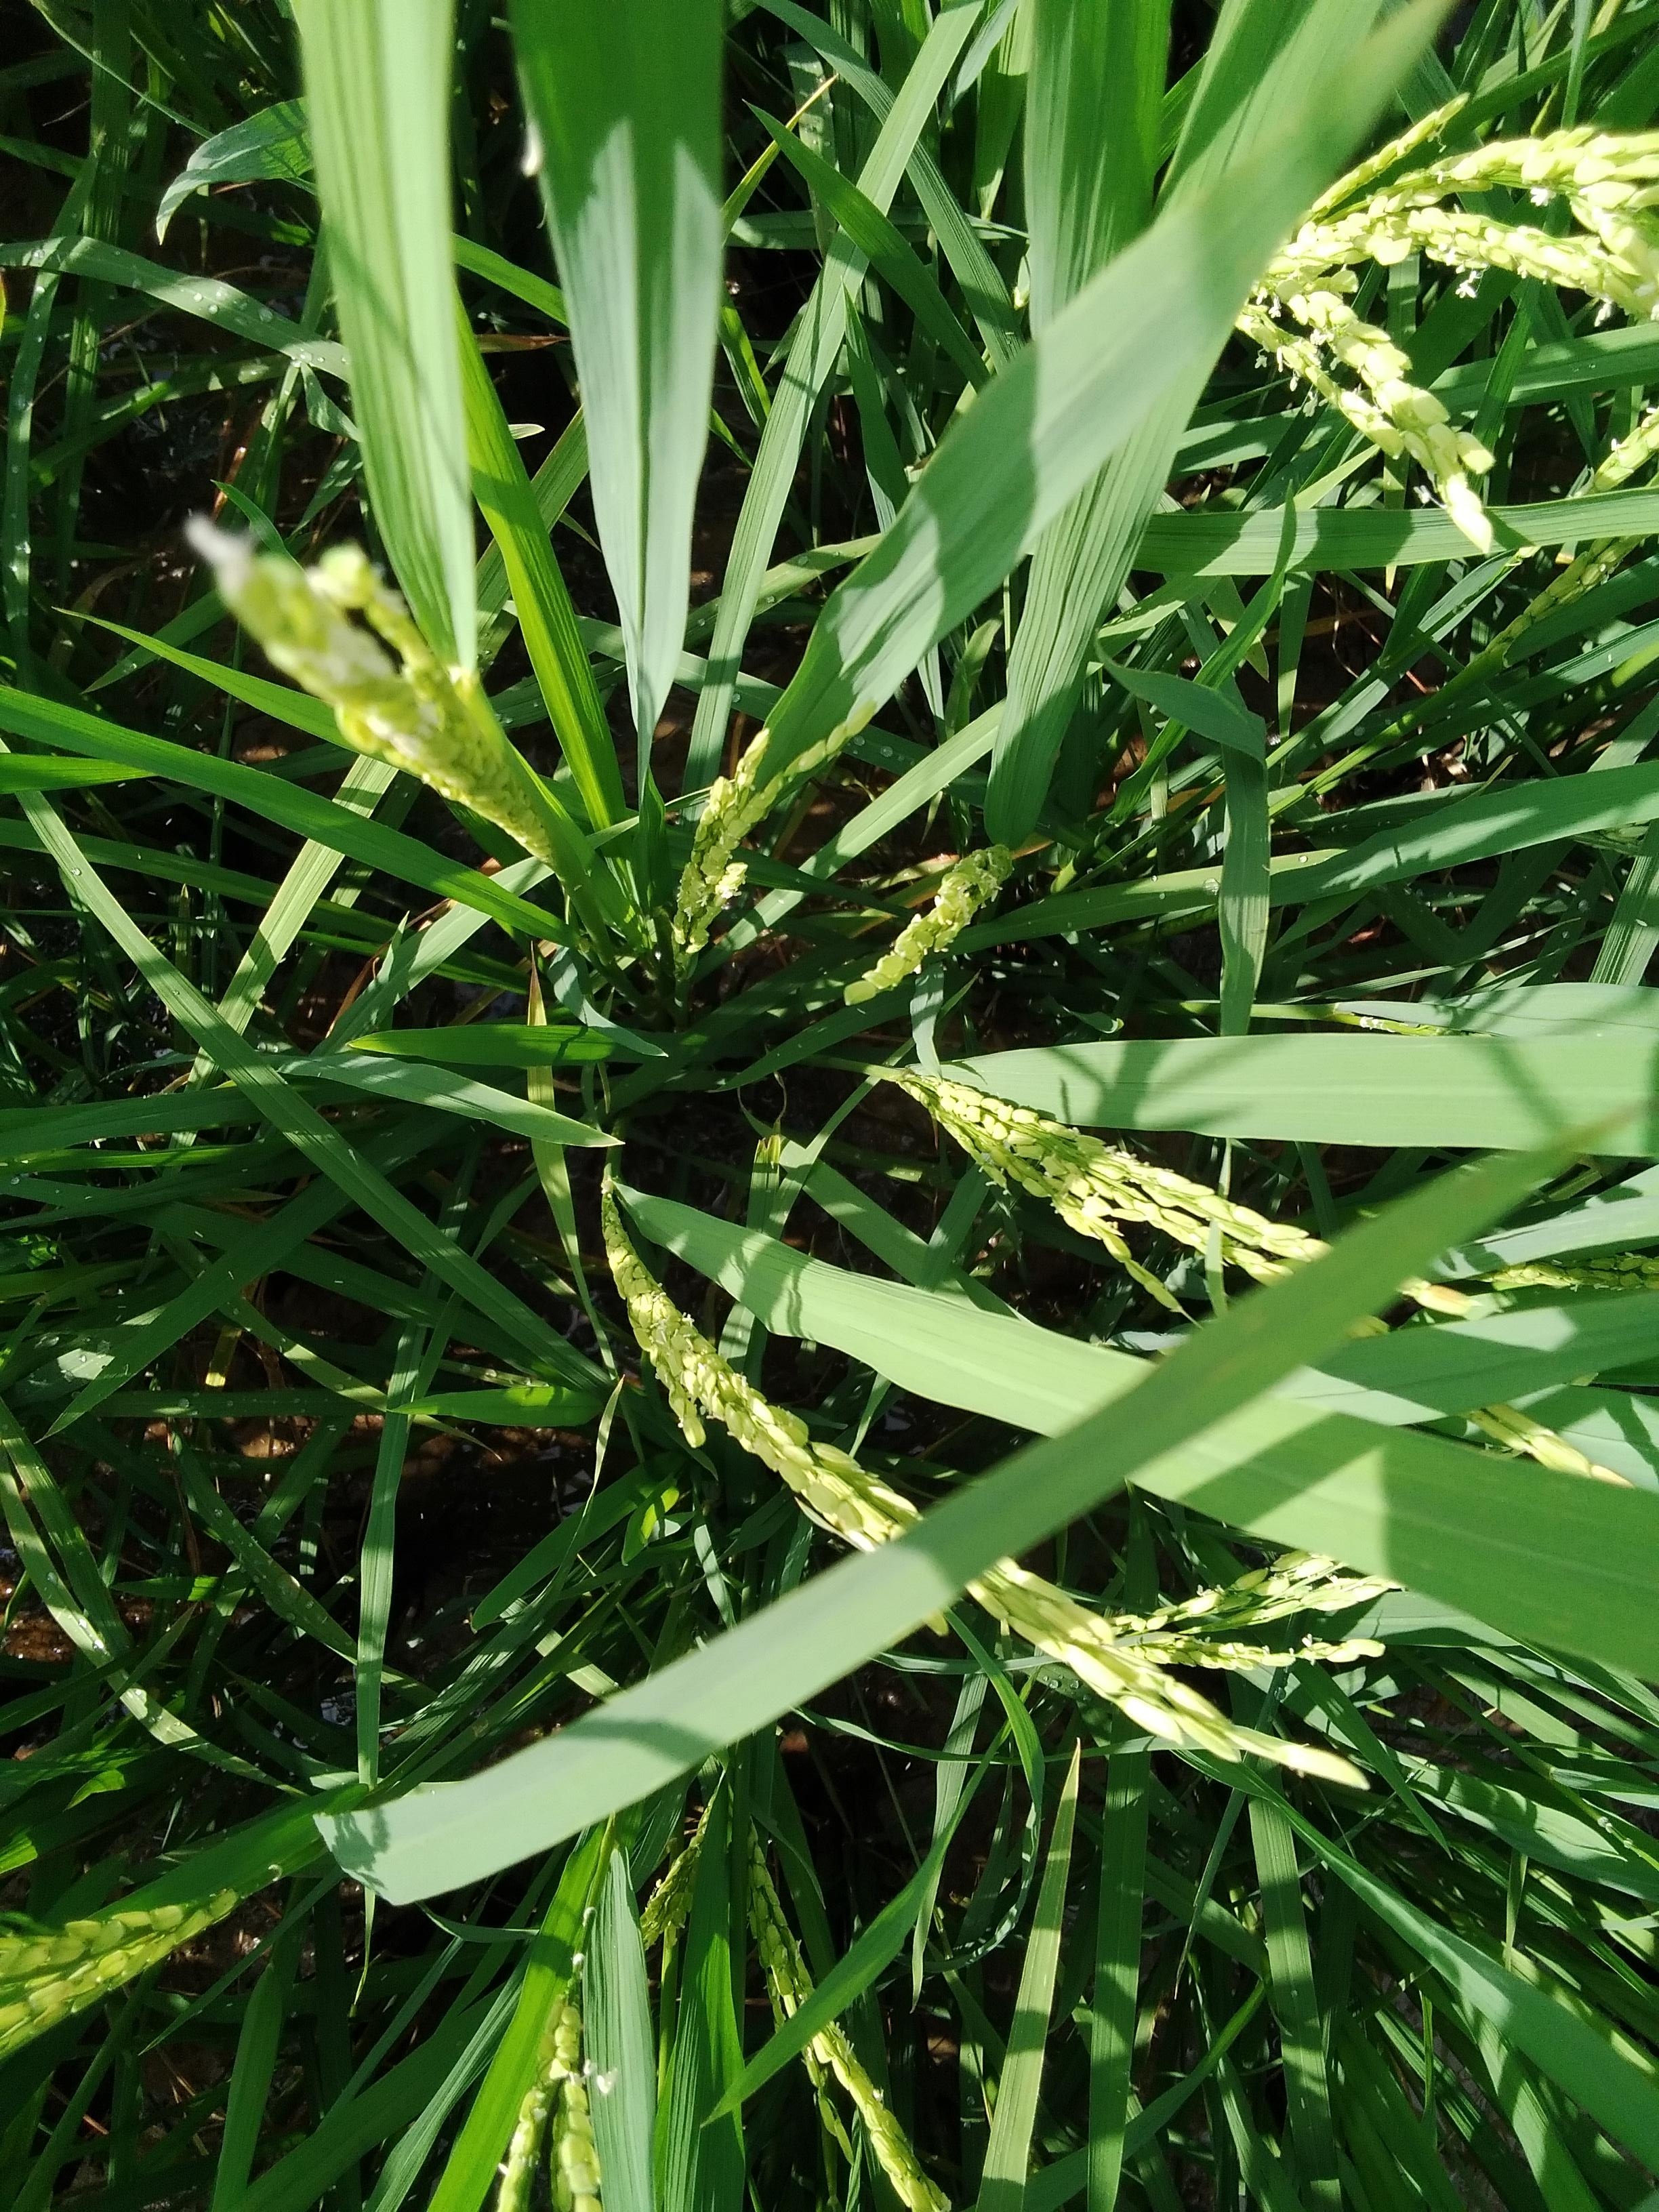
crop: rice
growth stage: flowering
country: Nigeria
